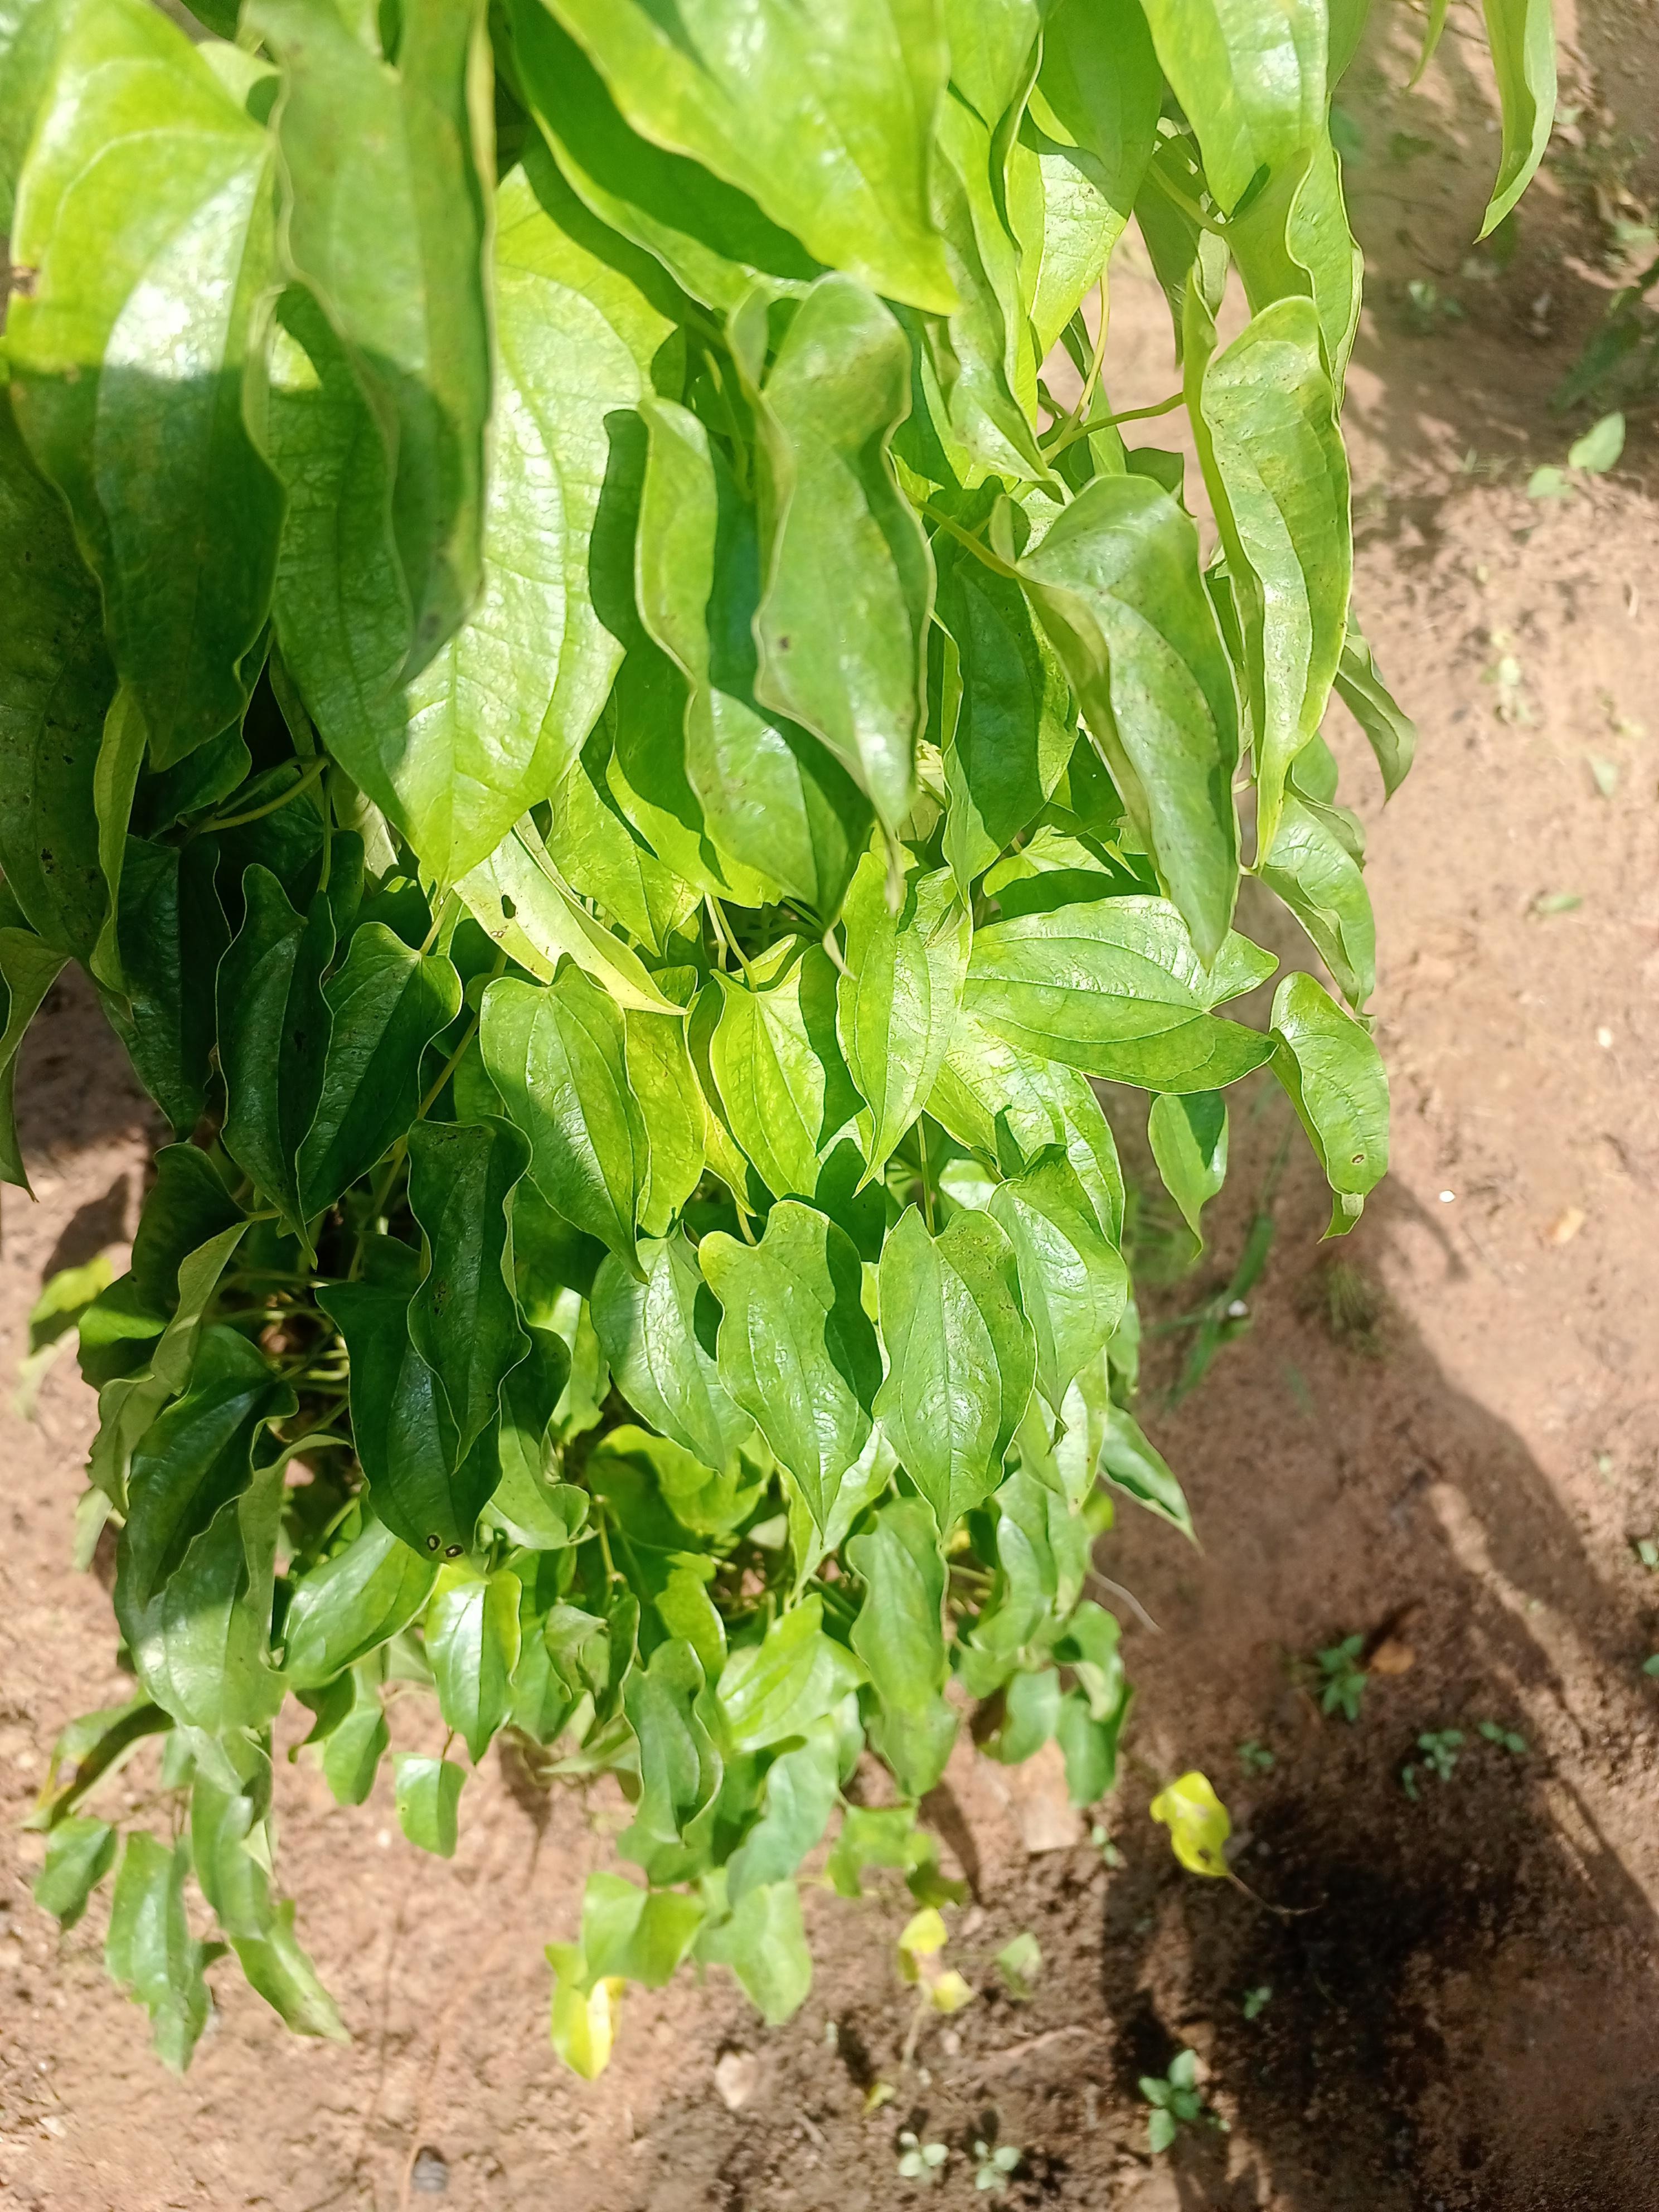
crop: yam
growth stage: vegetative
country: Nigeria
